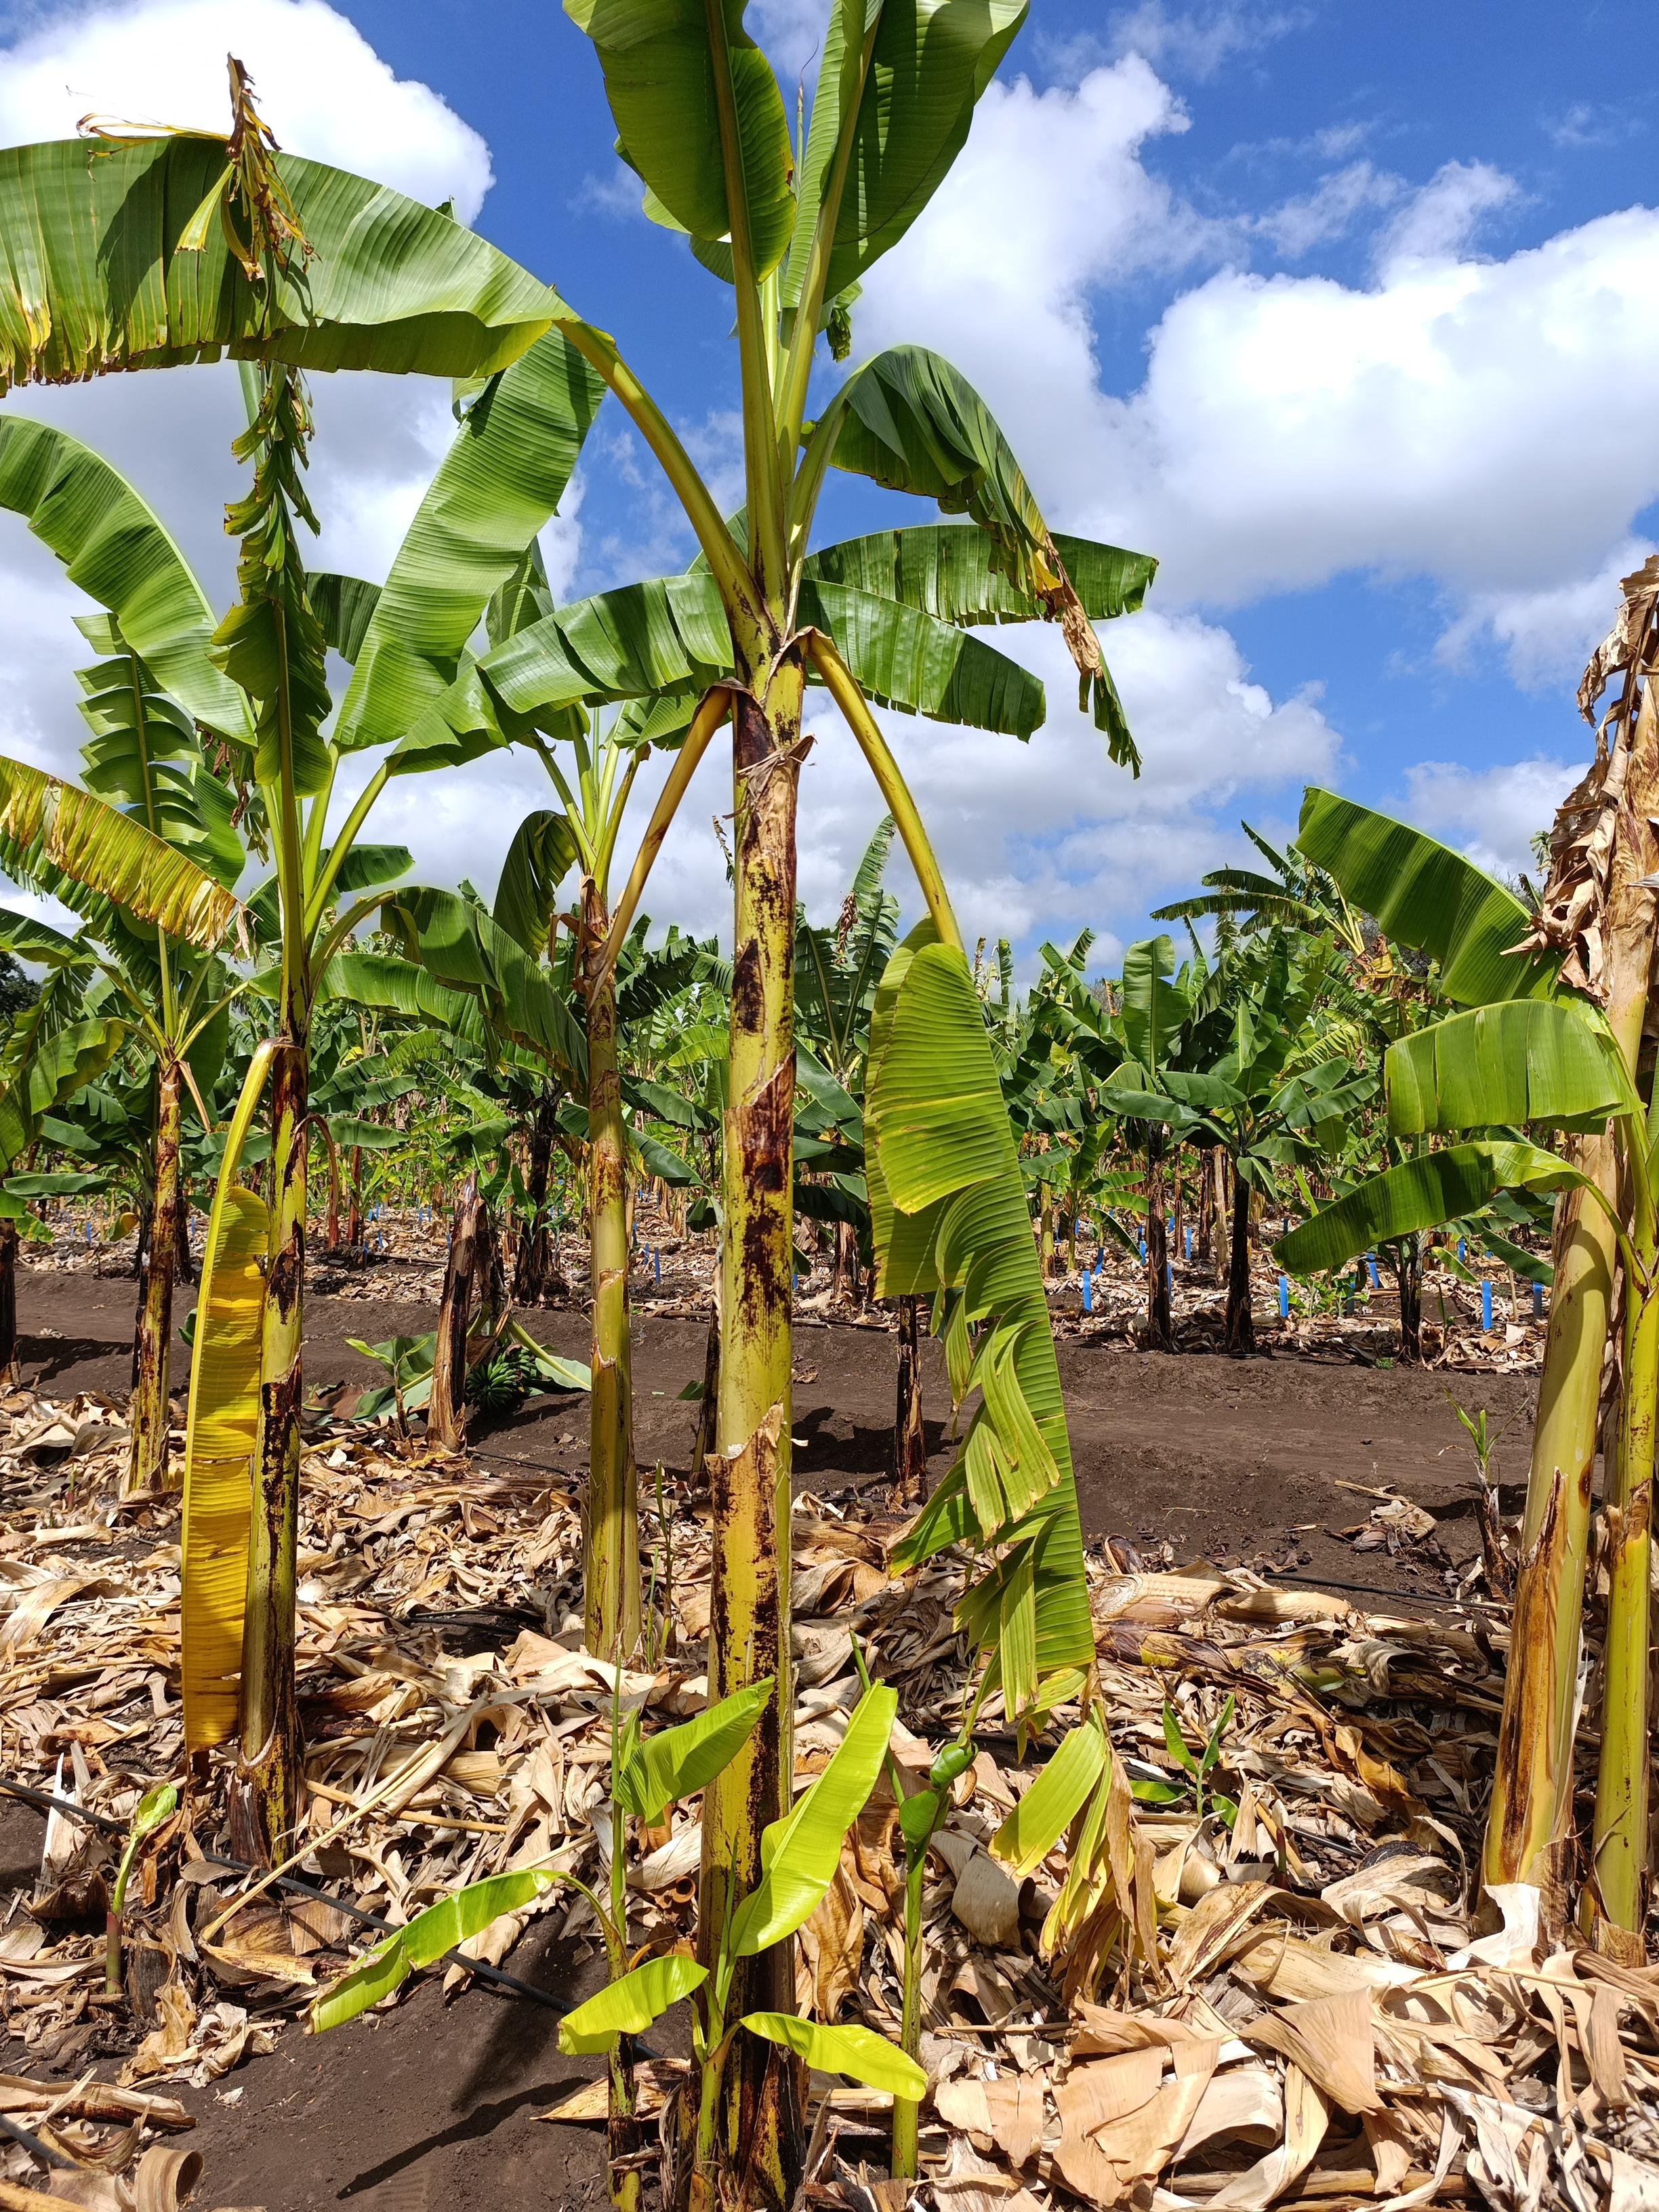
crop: banana
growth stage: vegetative
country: Tanzania
